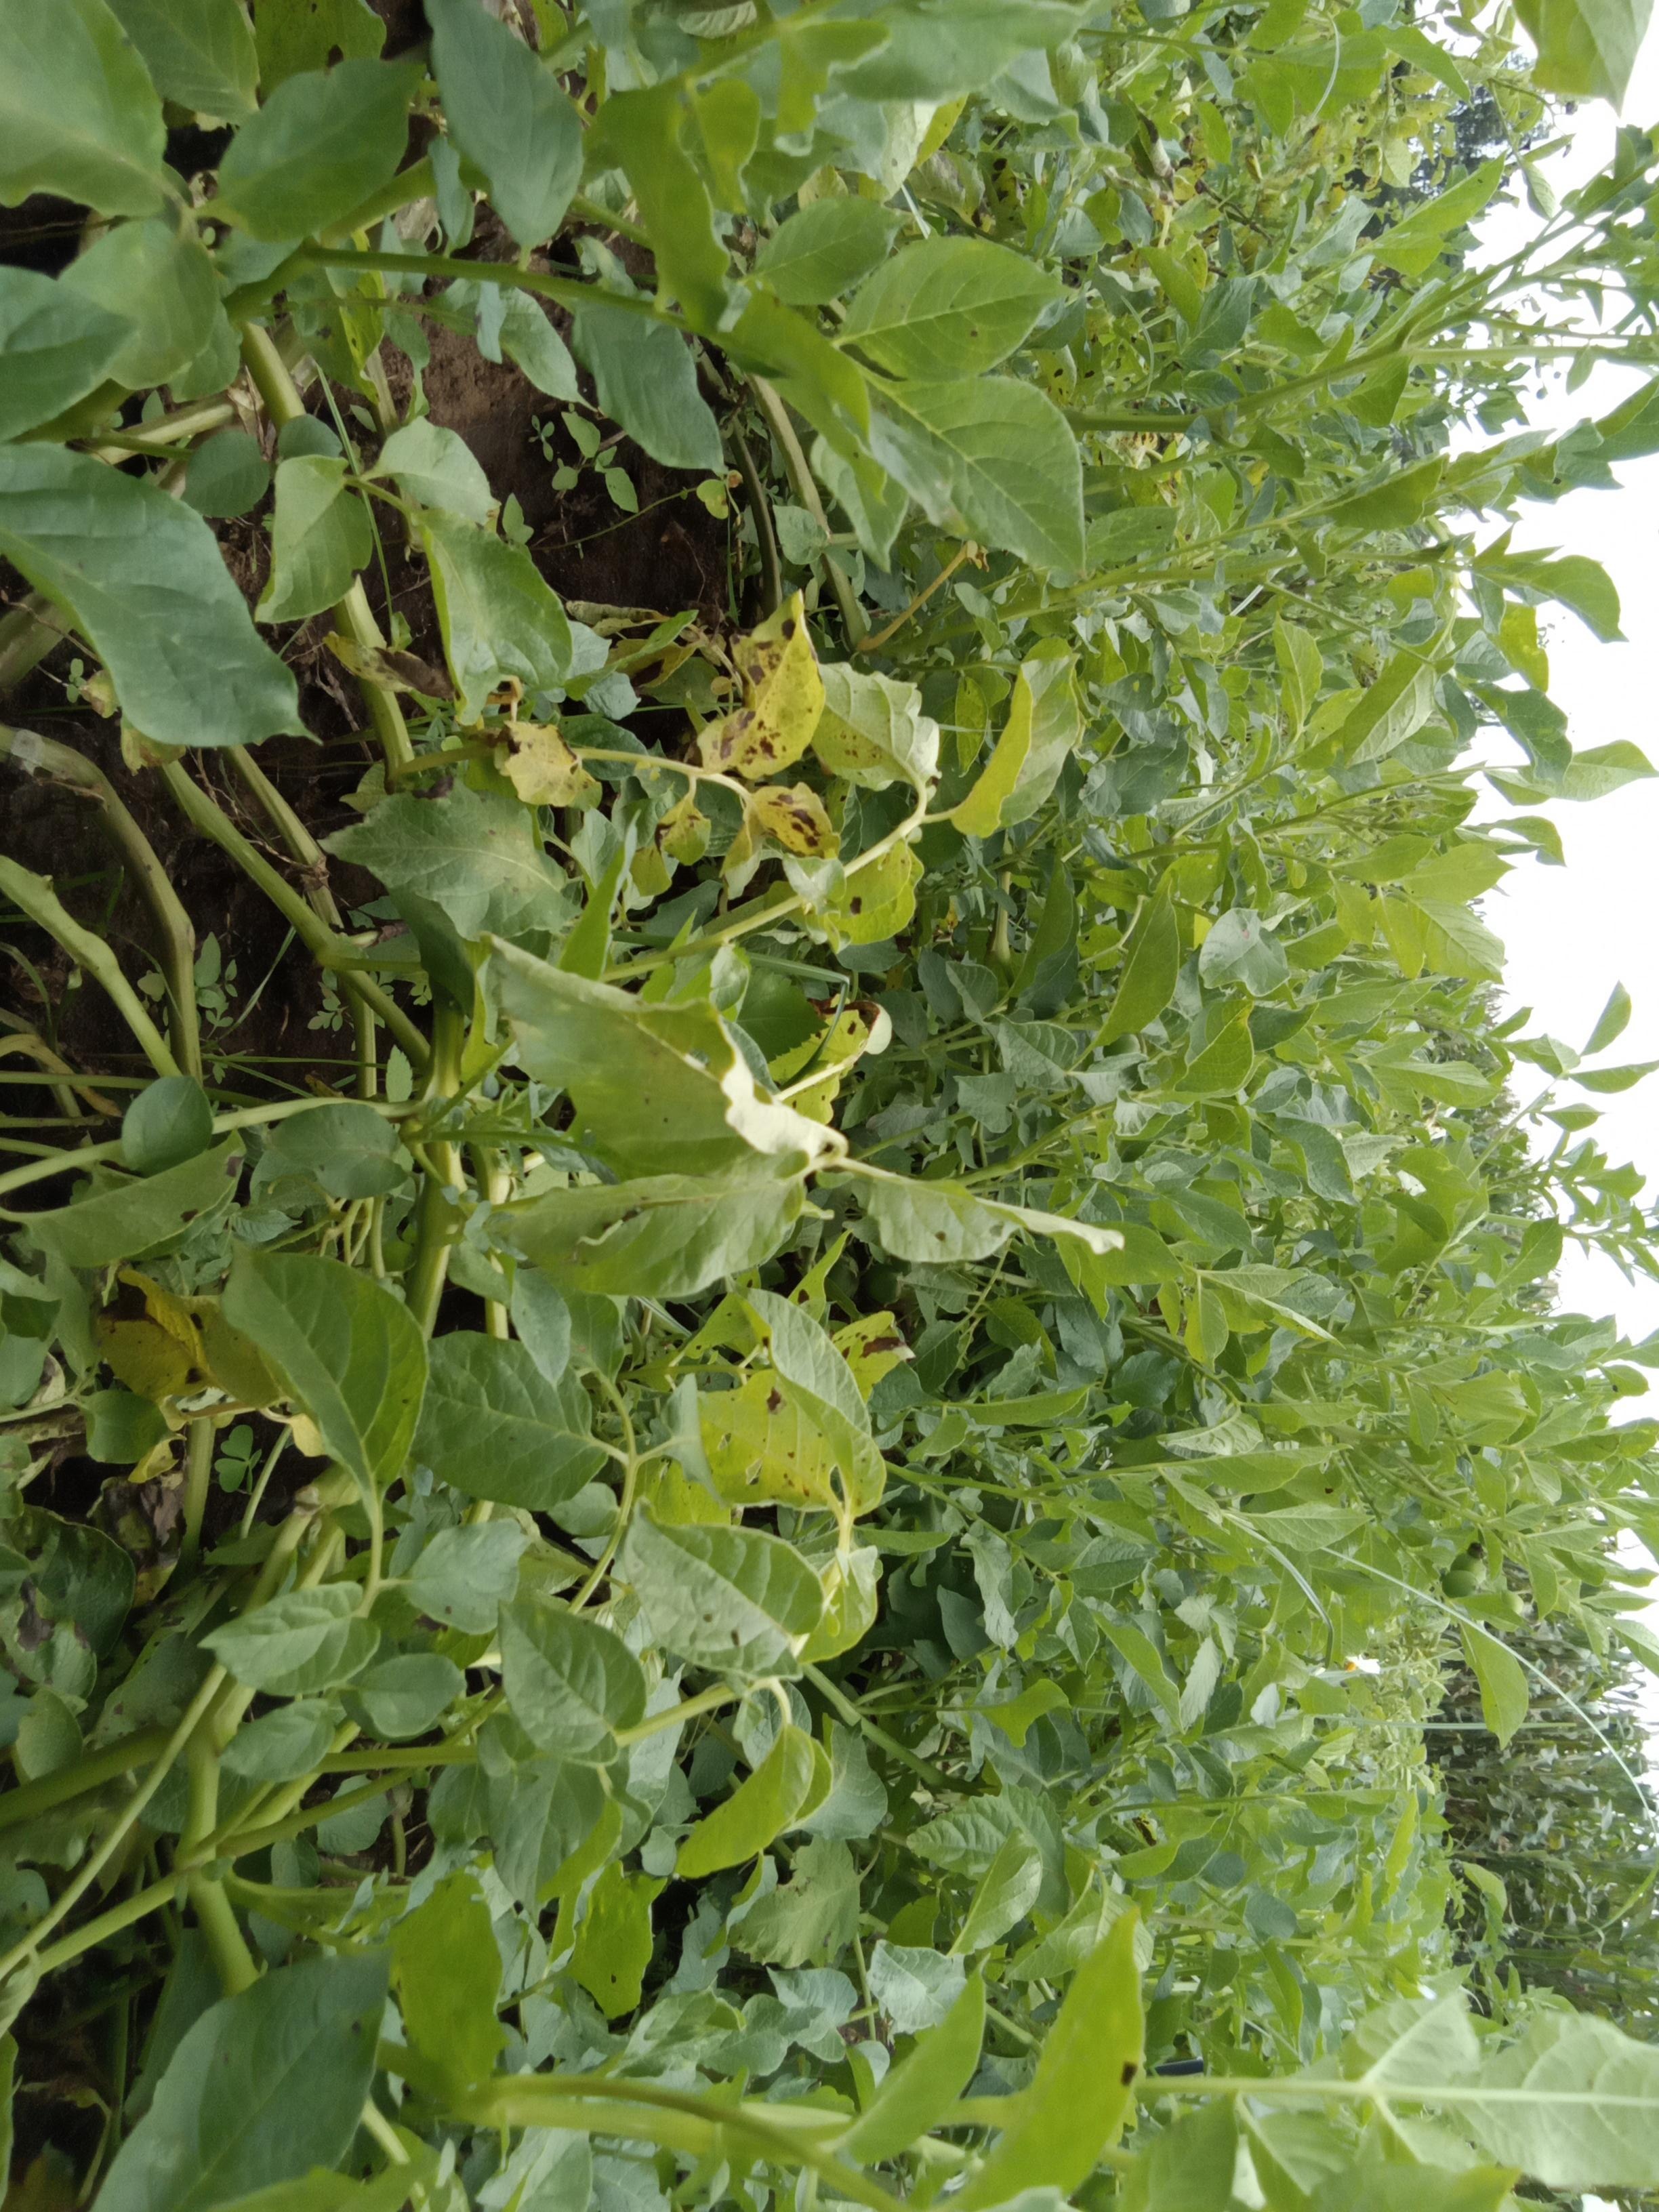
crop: potato
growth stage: flowering
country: Kenya
